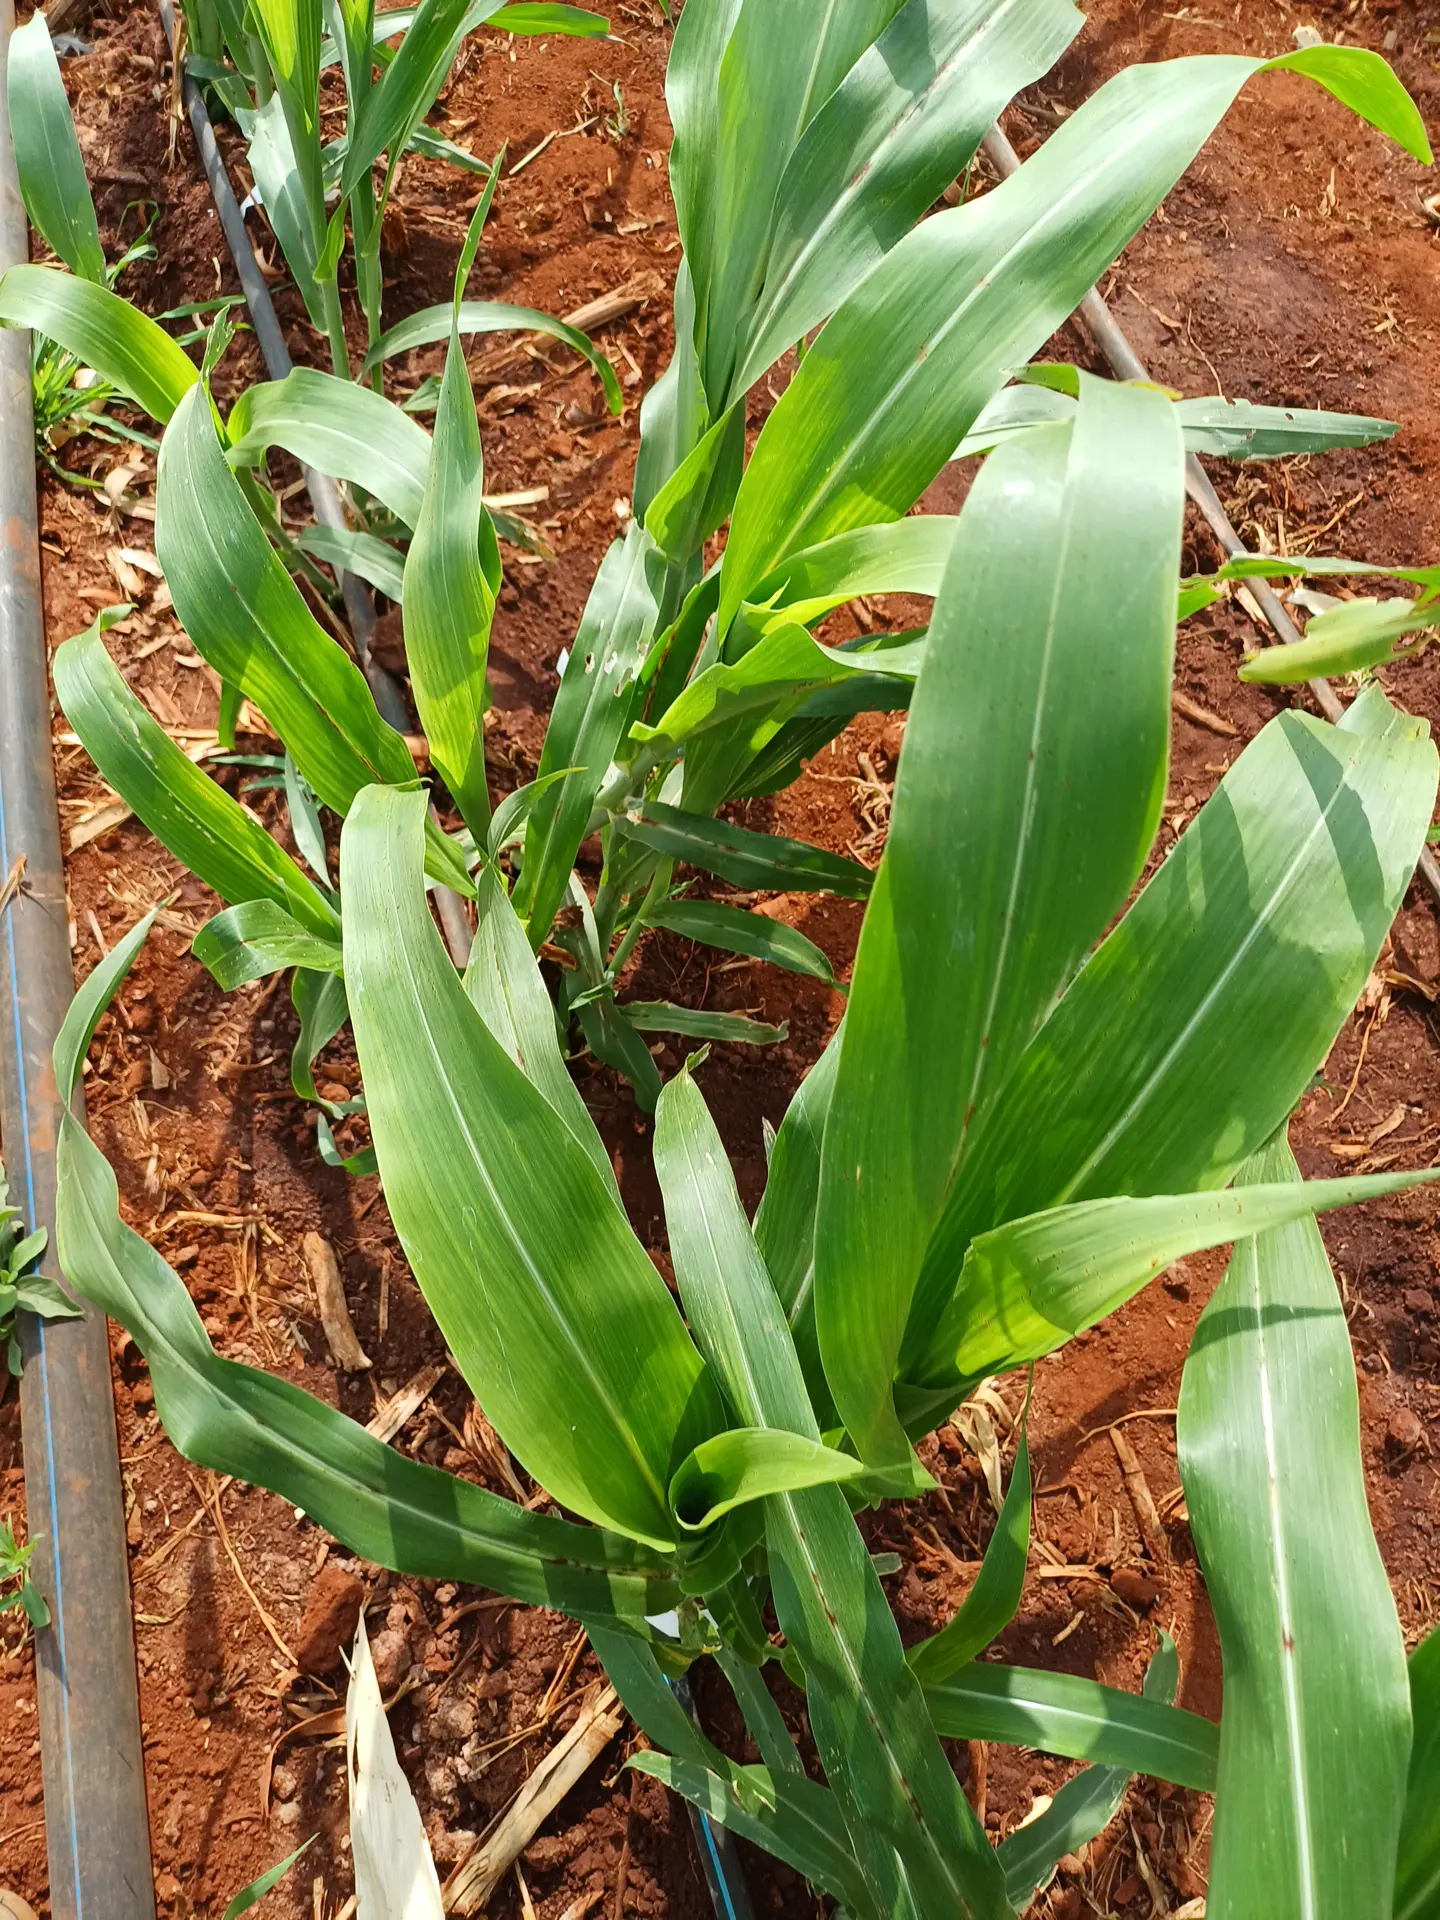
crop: sorghum
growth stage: vegetative
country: Kenya
